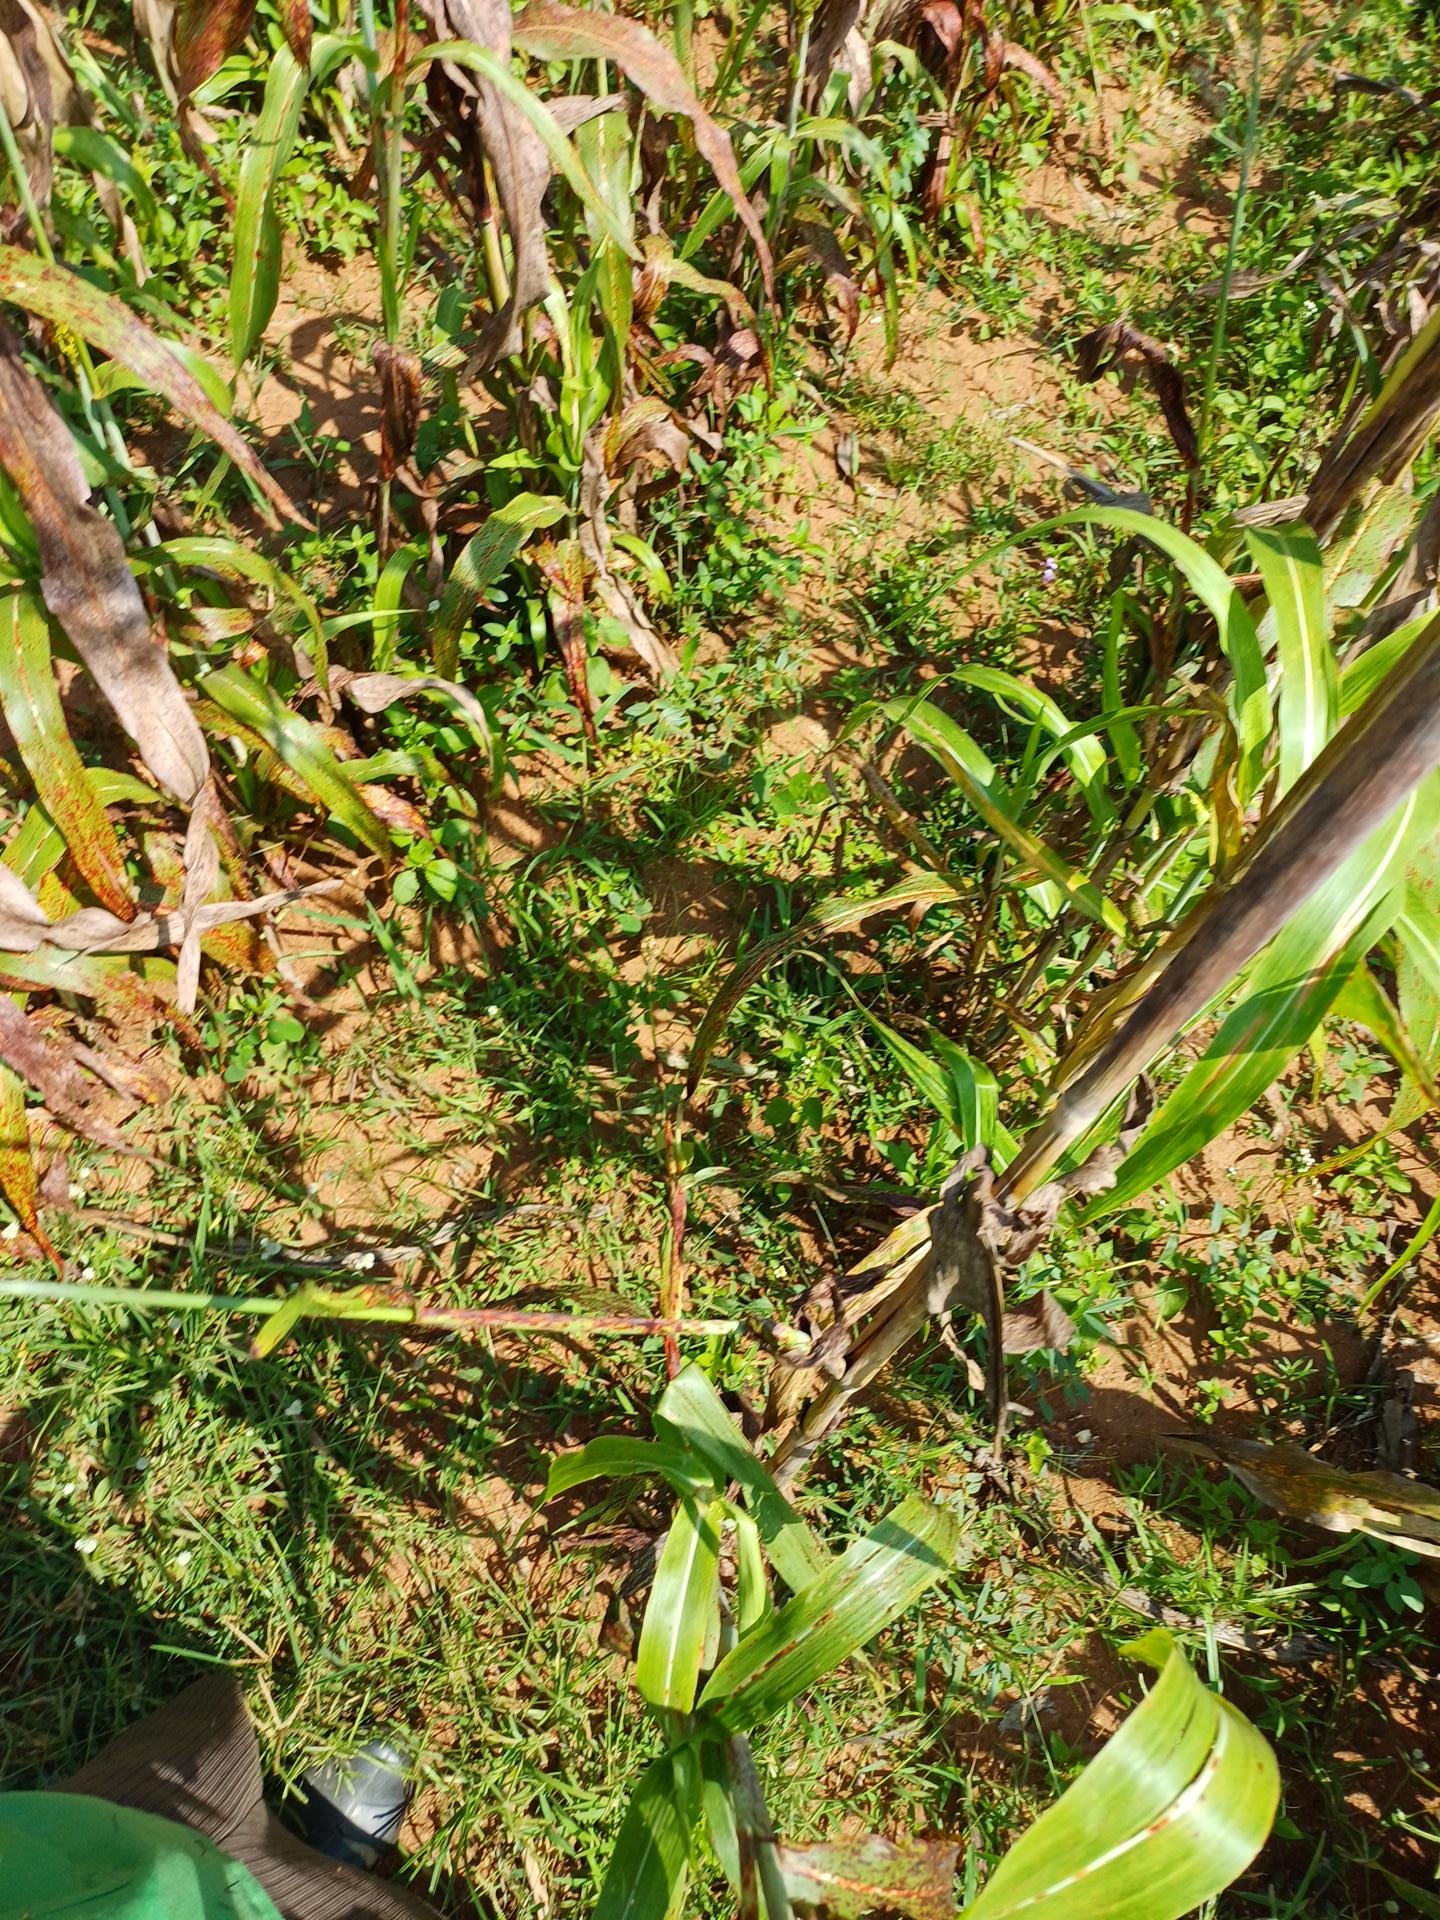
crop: sorghum
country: Kenya
